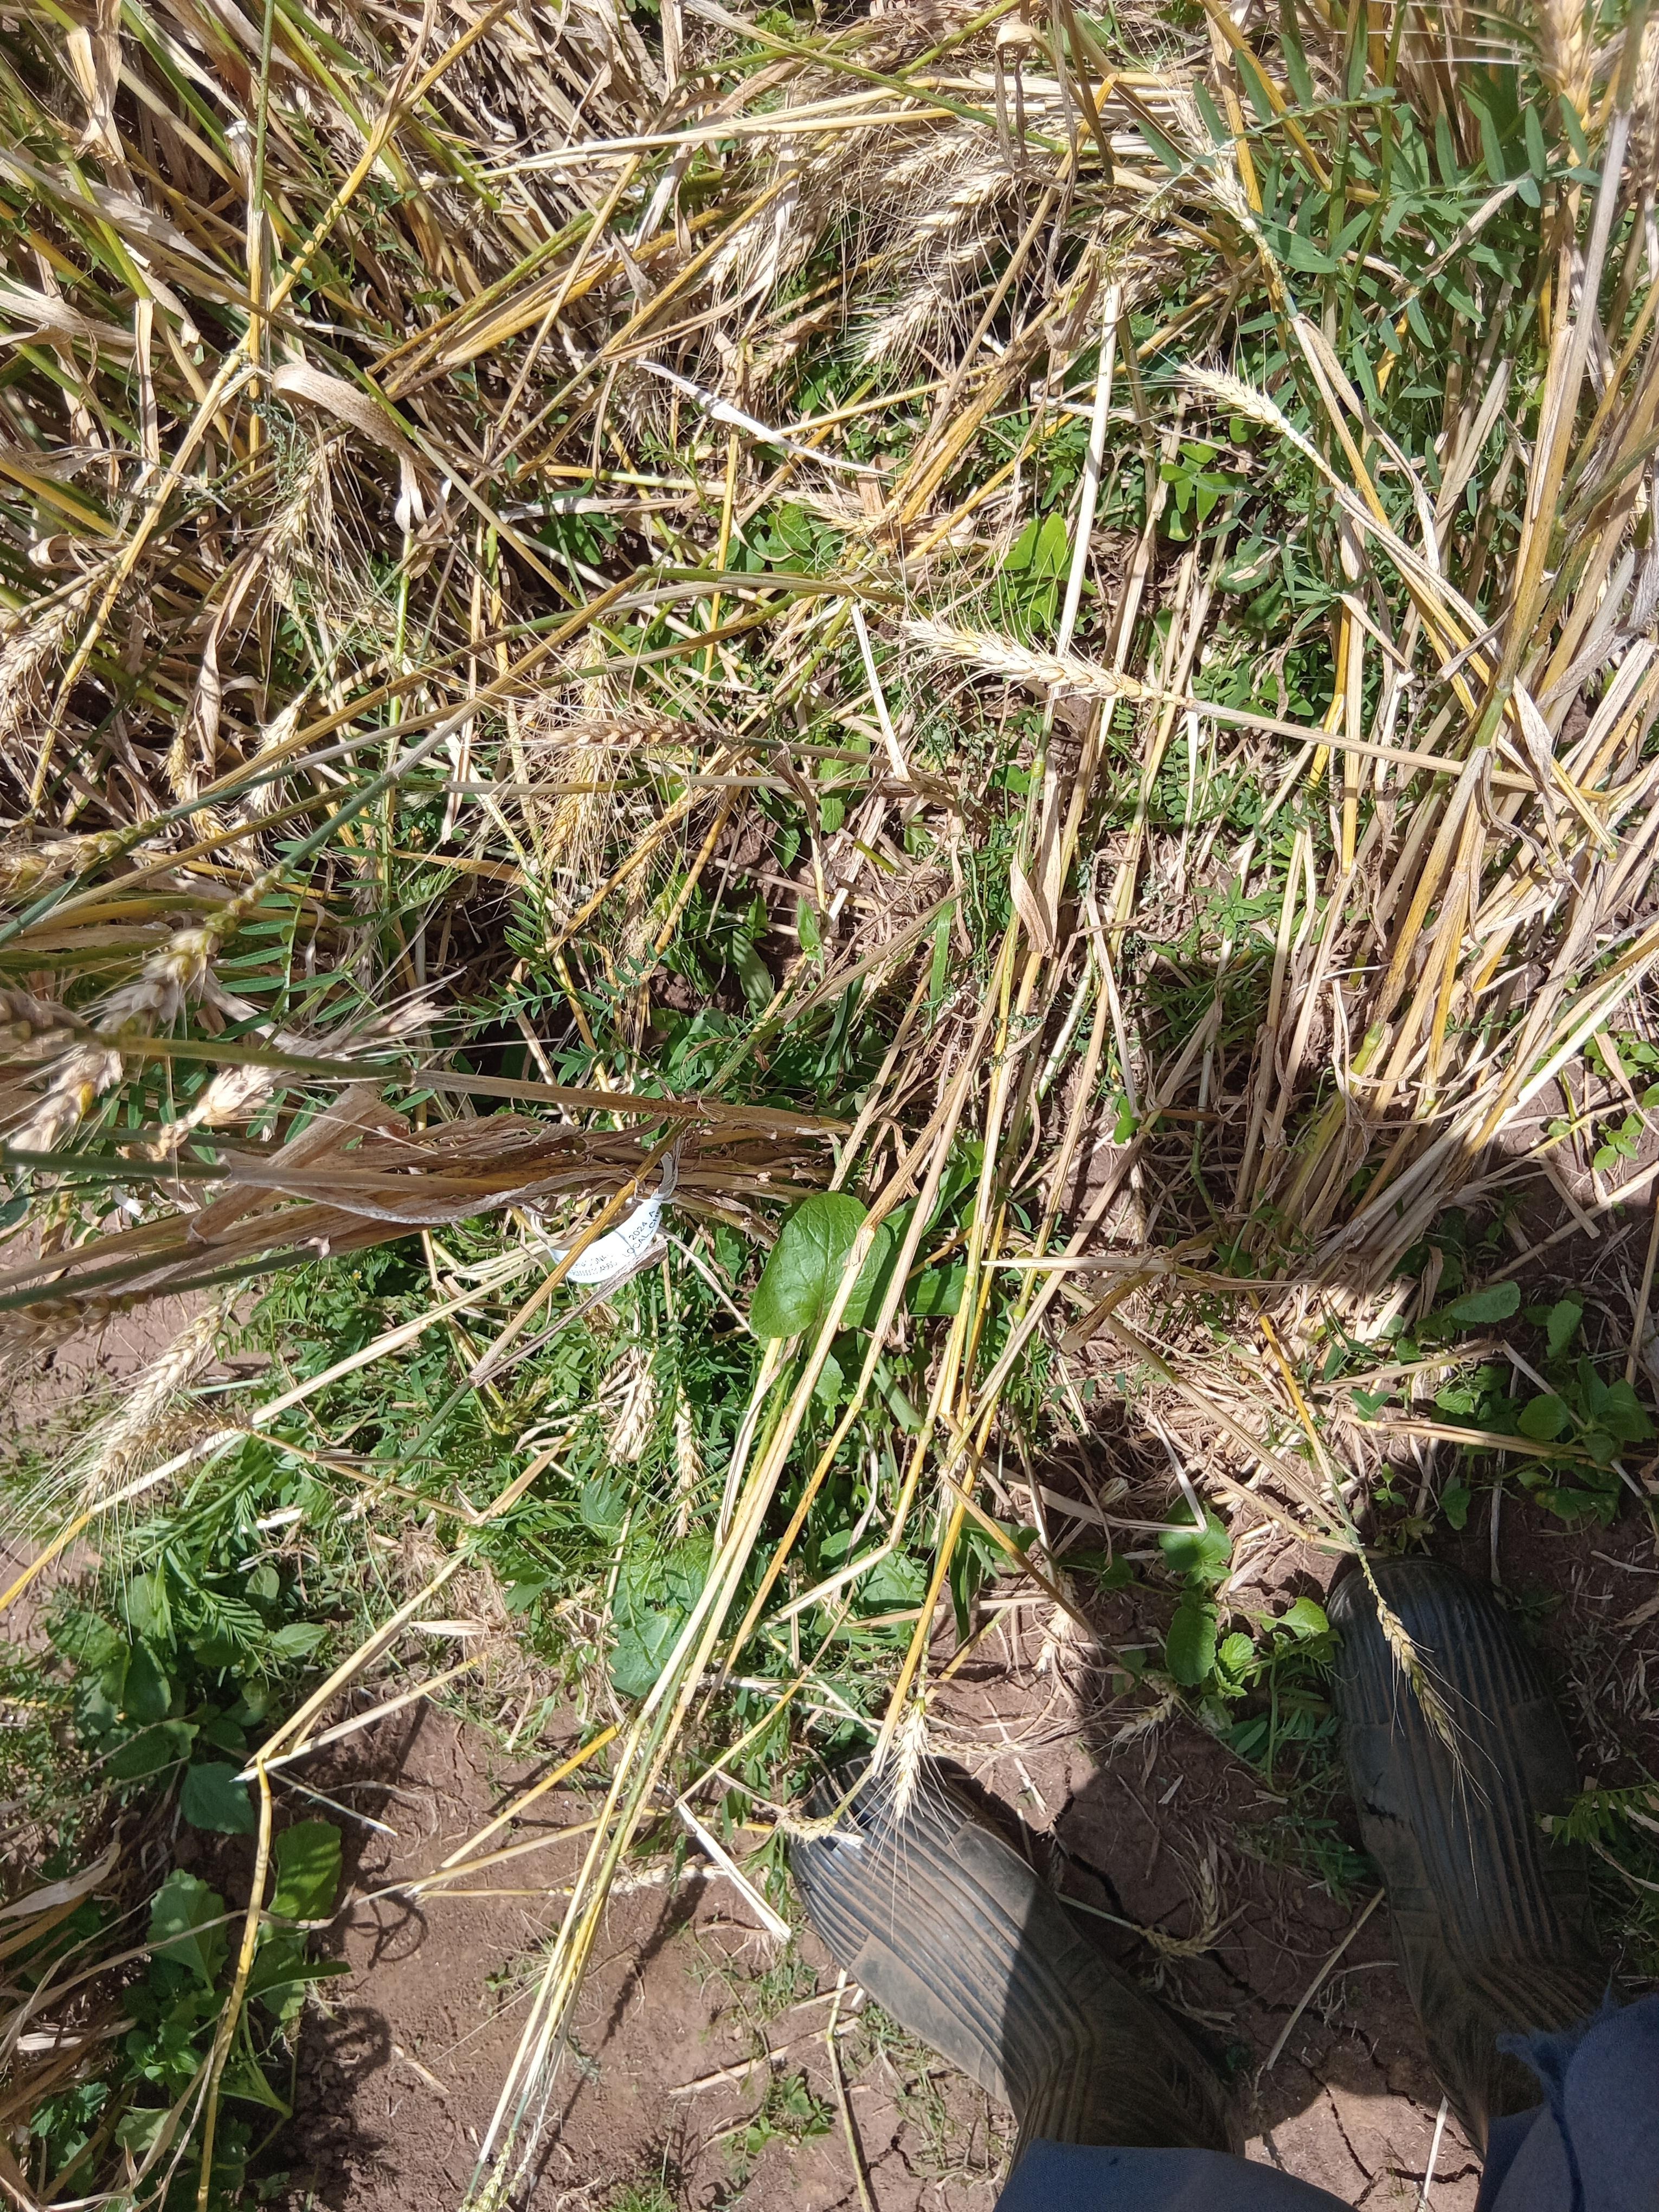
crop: wheat
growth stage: maturity
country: Kenya
